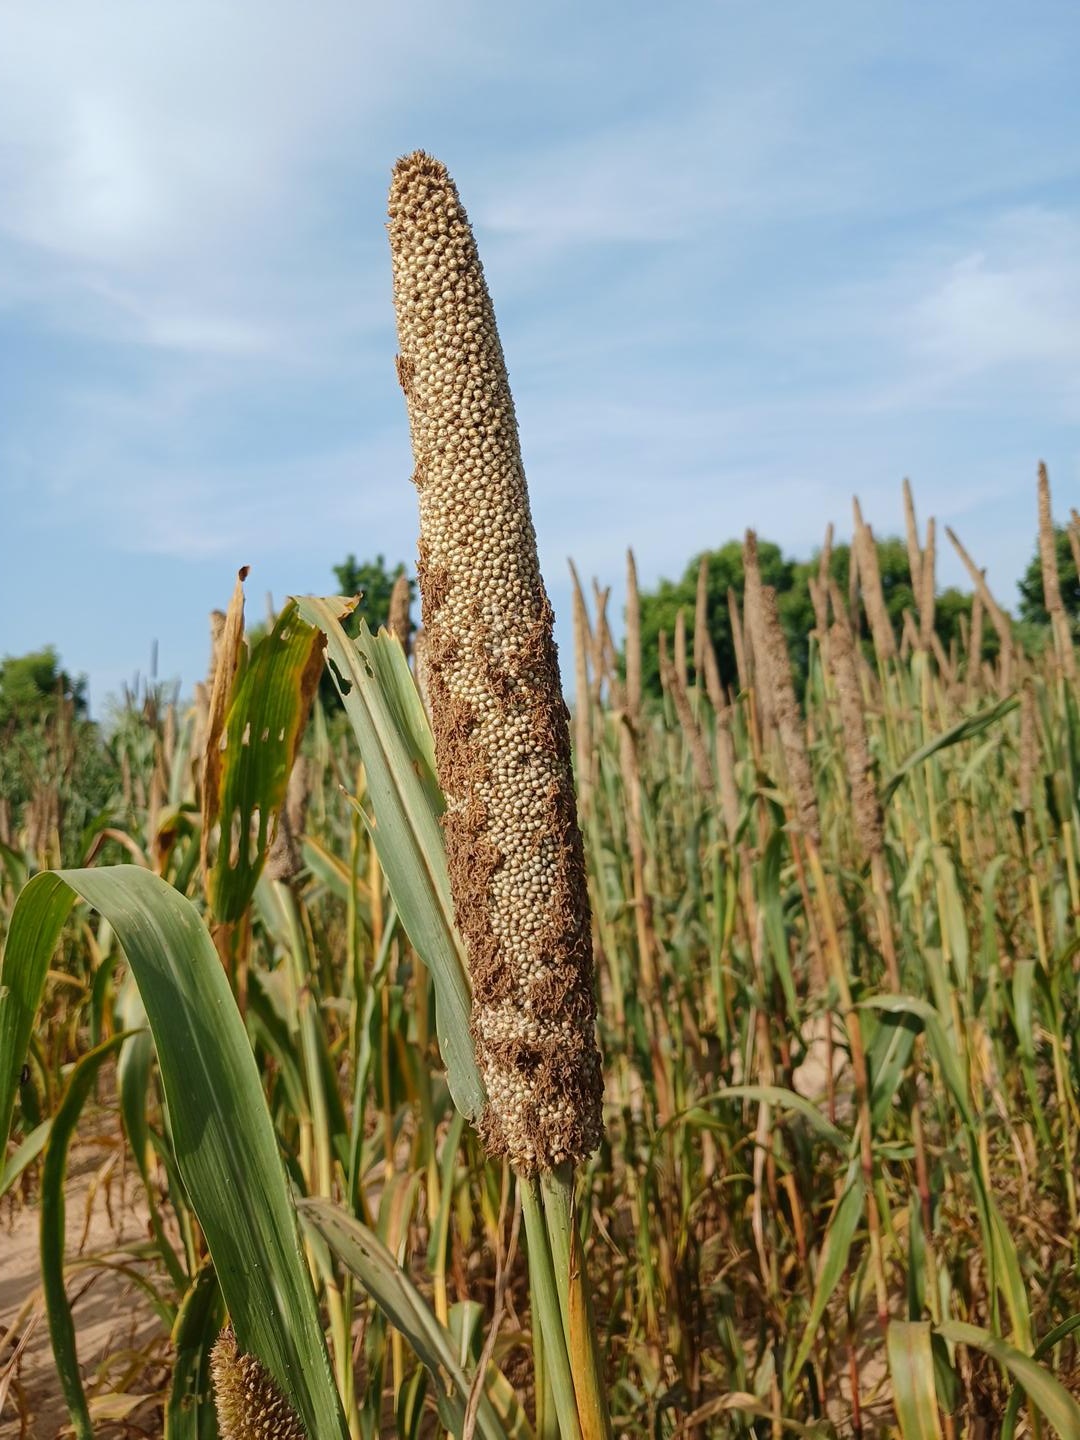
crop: pearl millet
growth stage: maturity
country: Senegal
